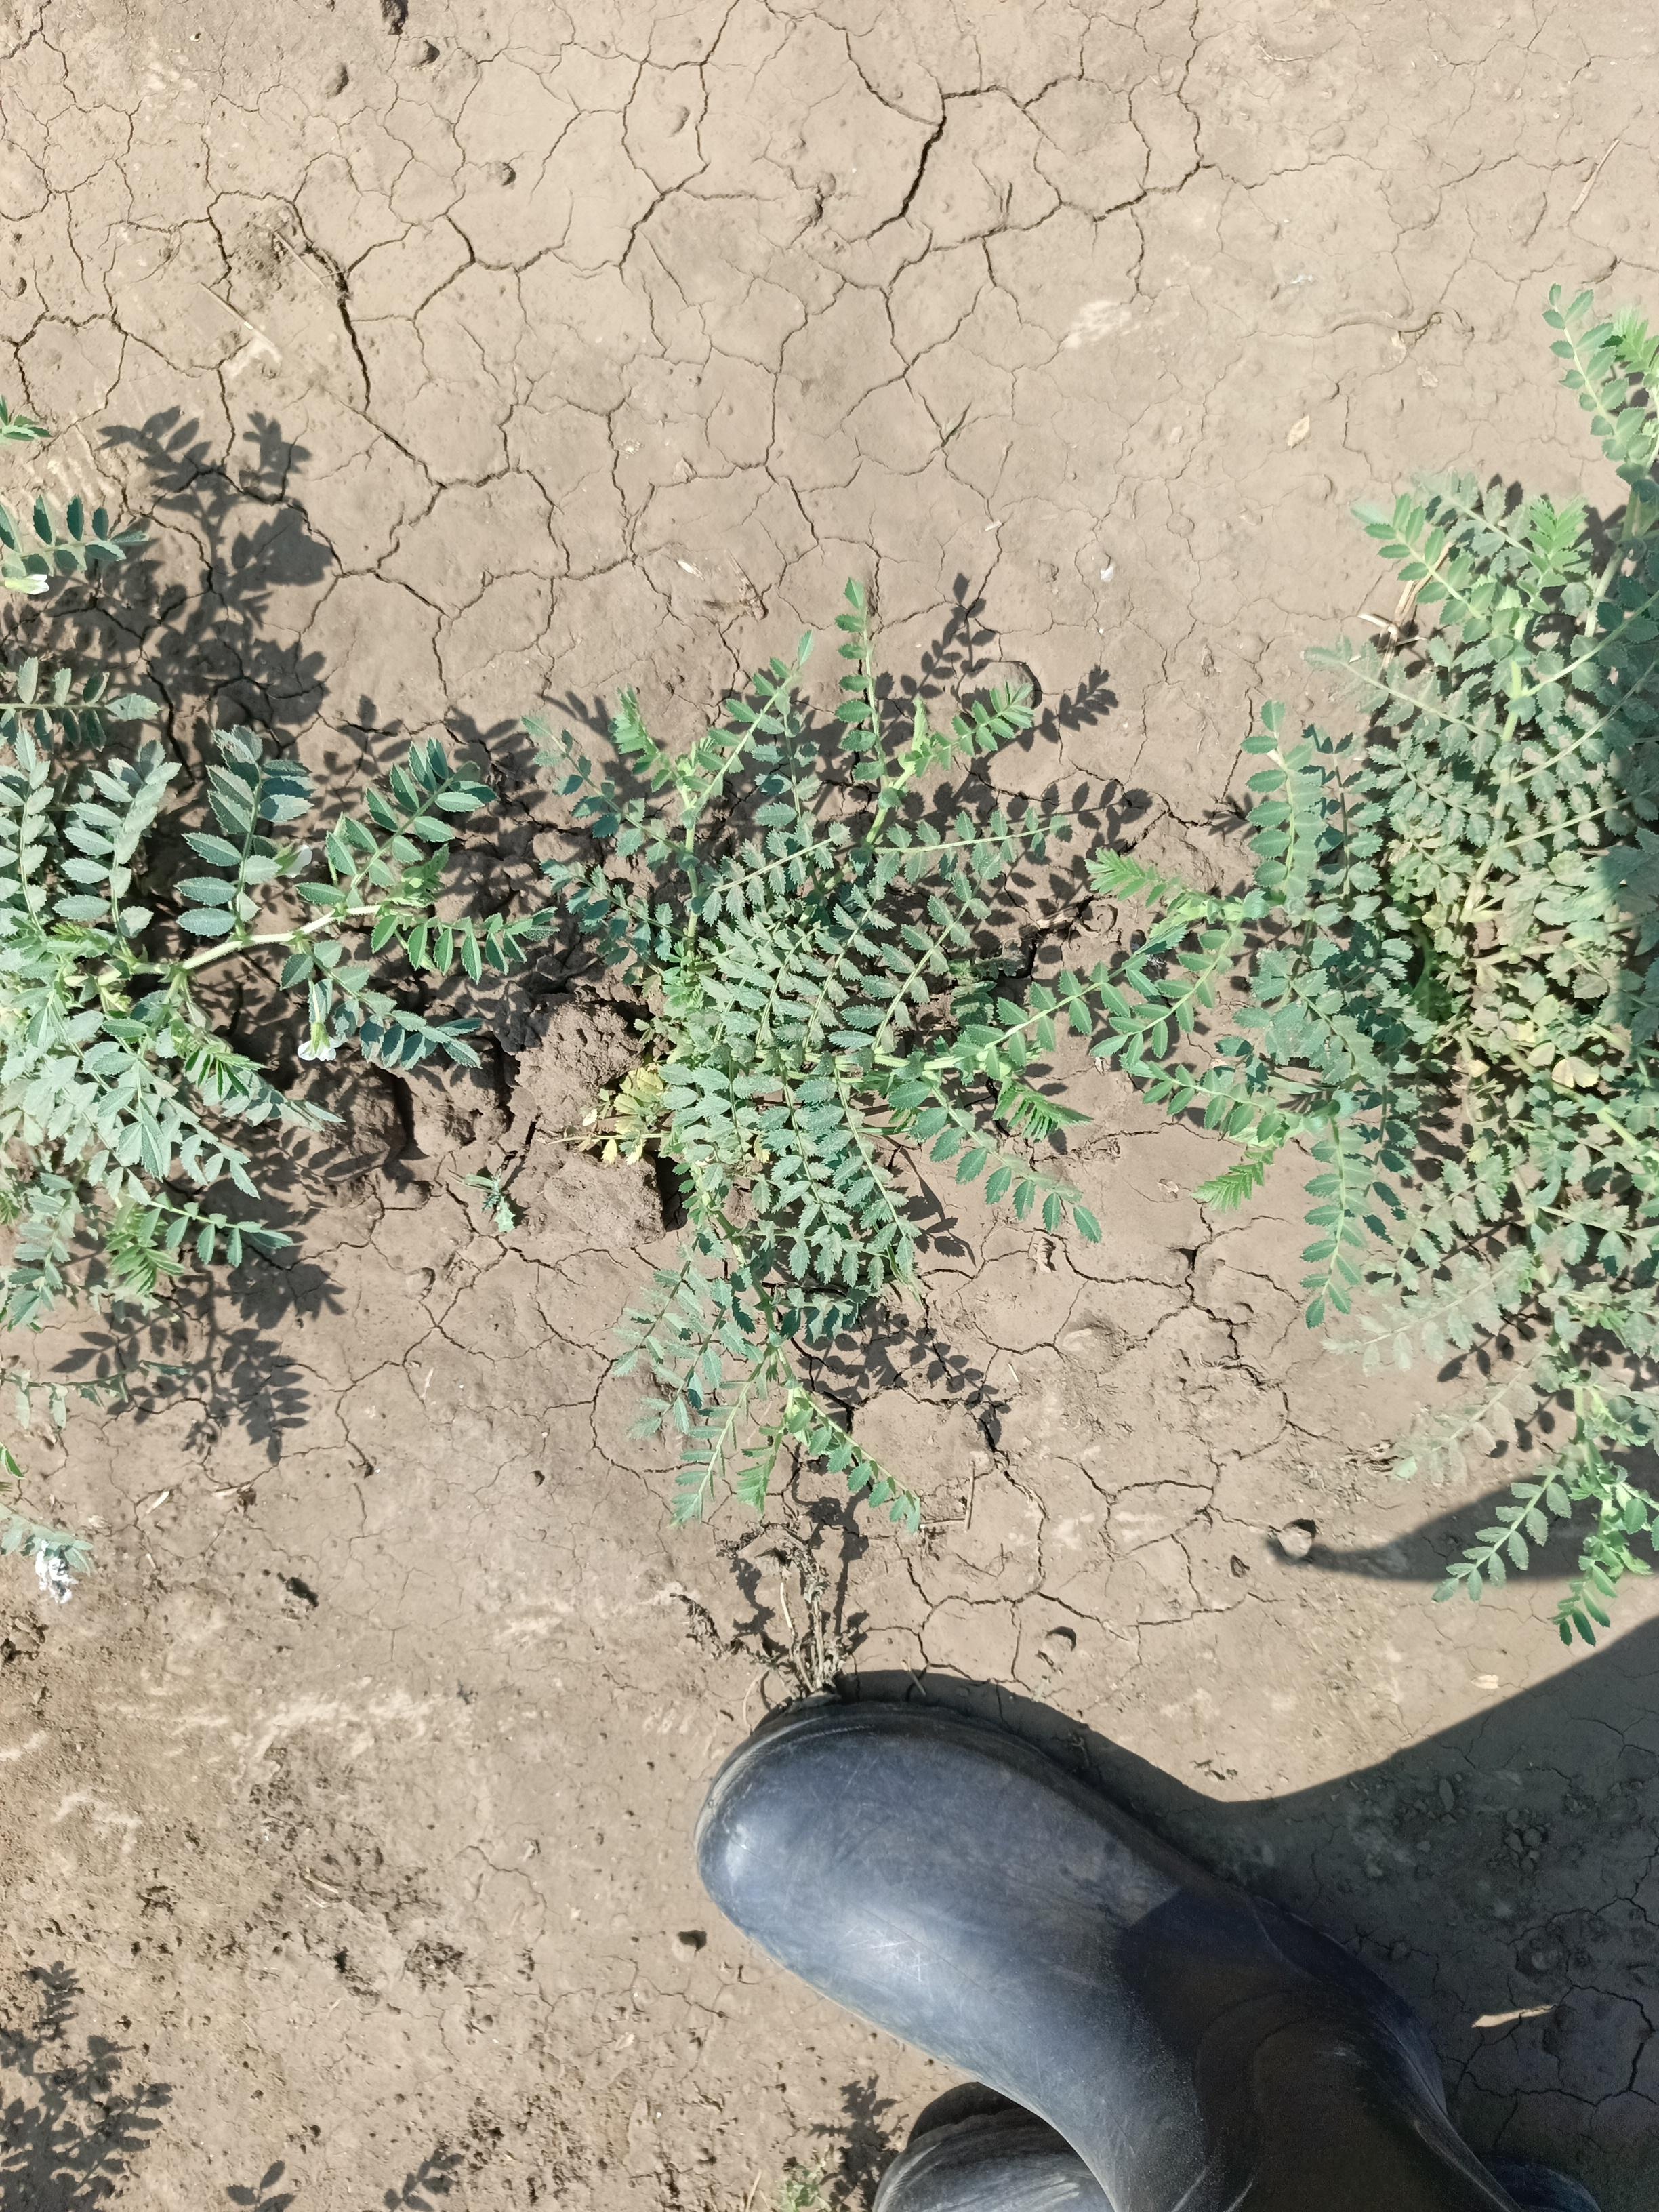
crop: chickpea
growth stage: vegetative
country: Tanzania
